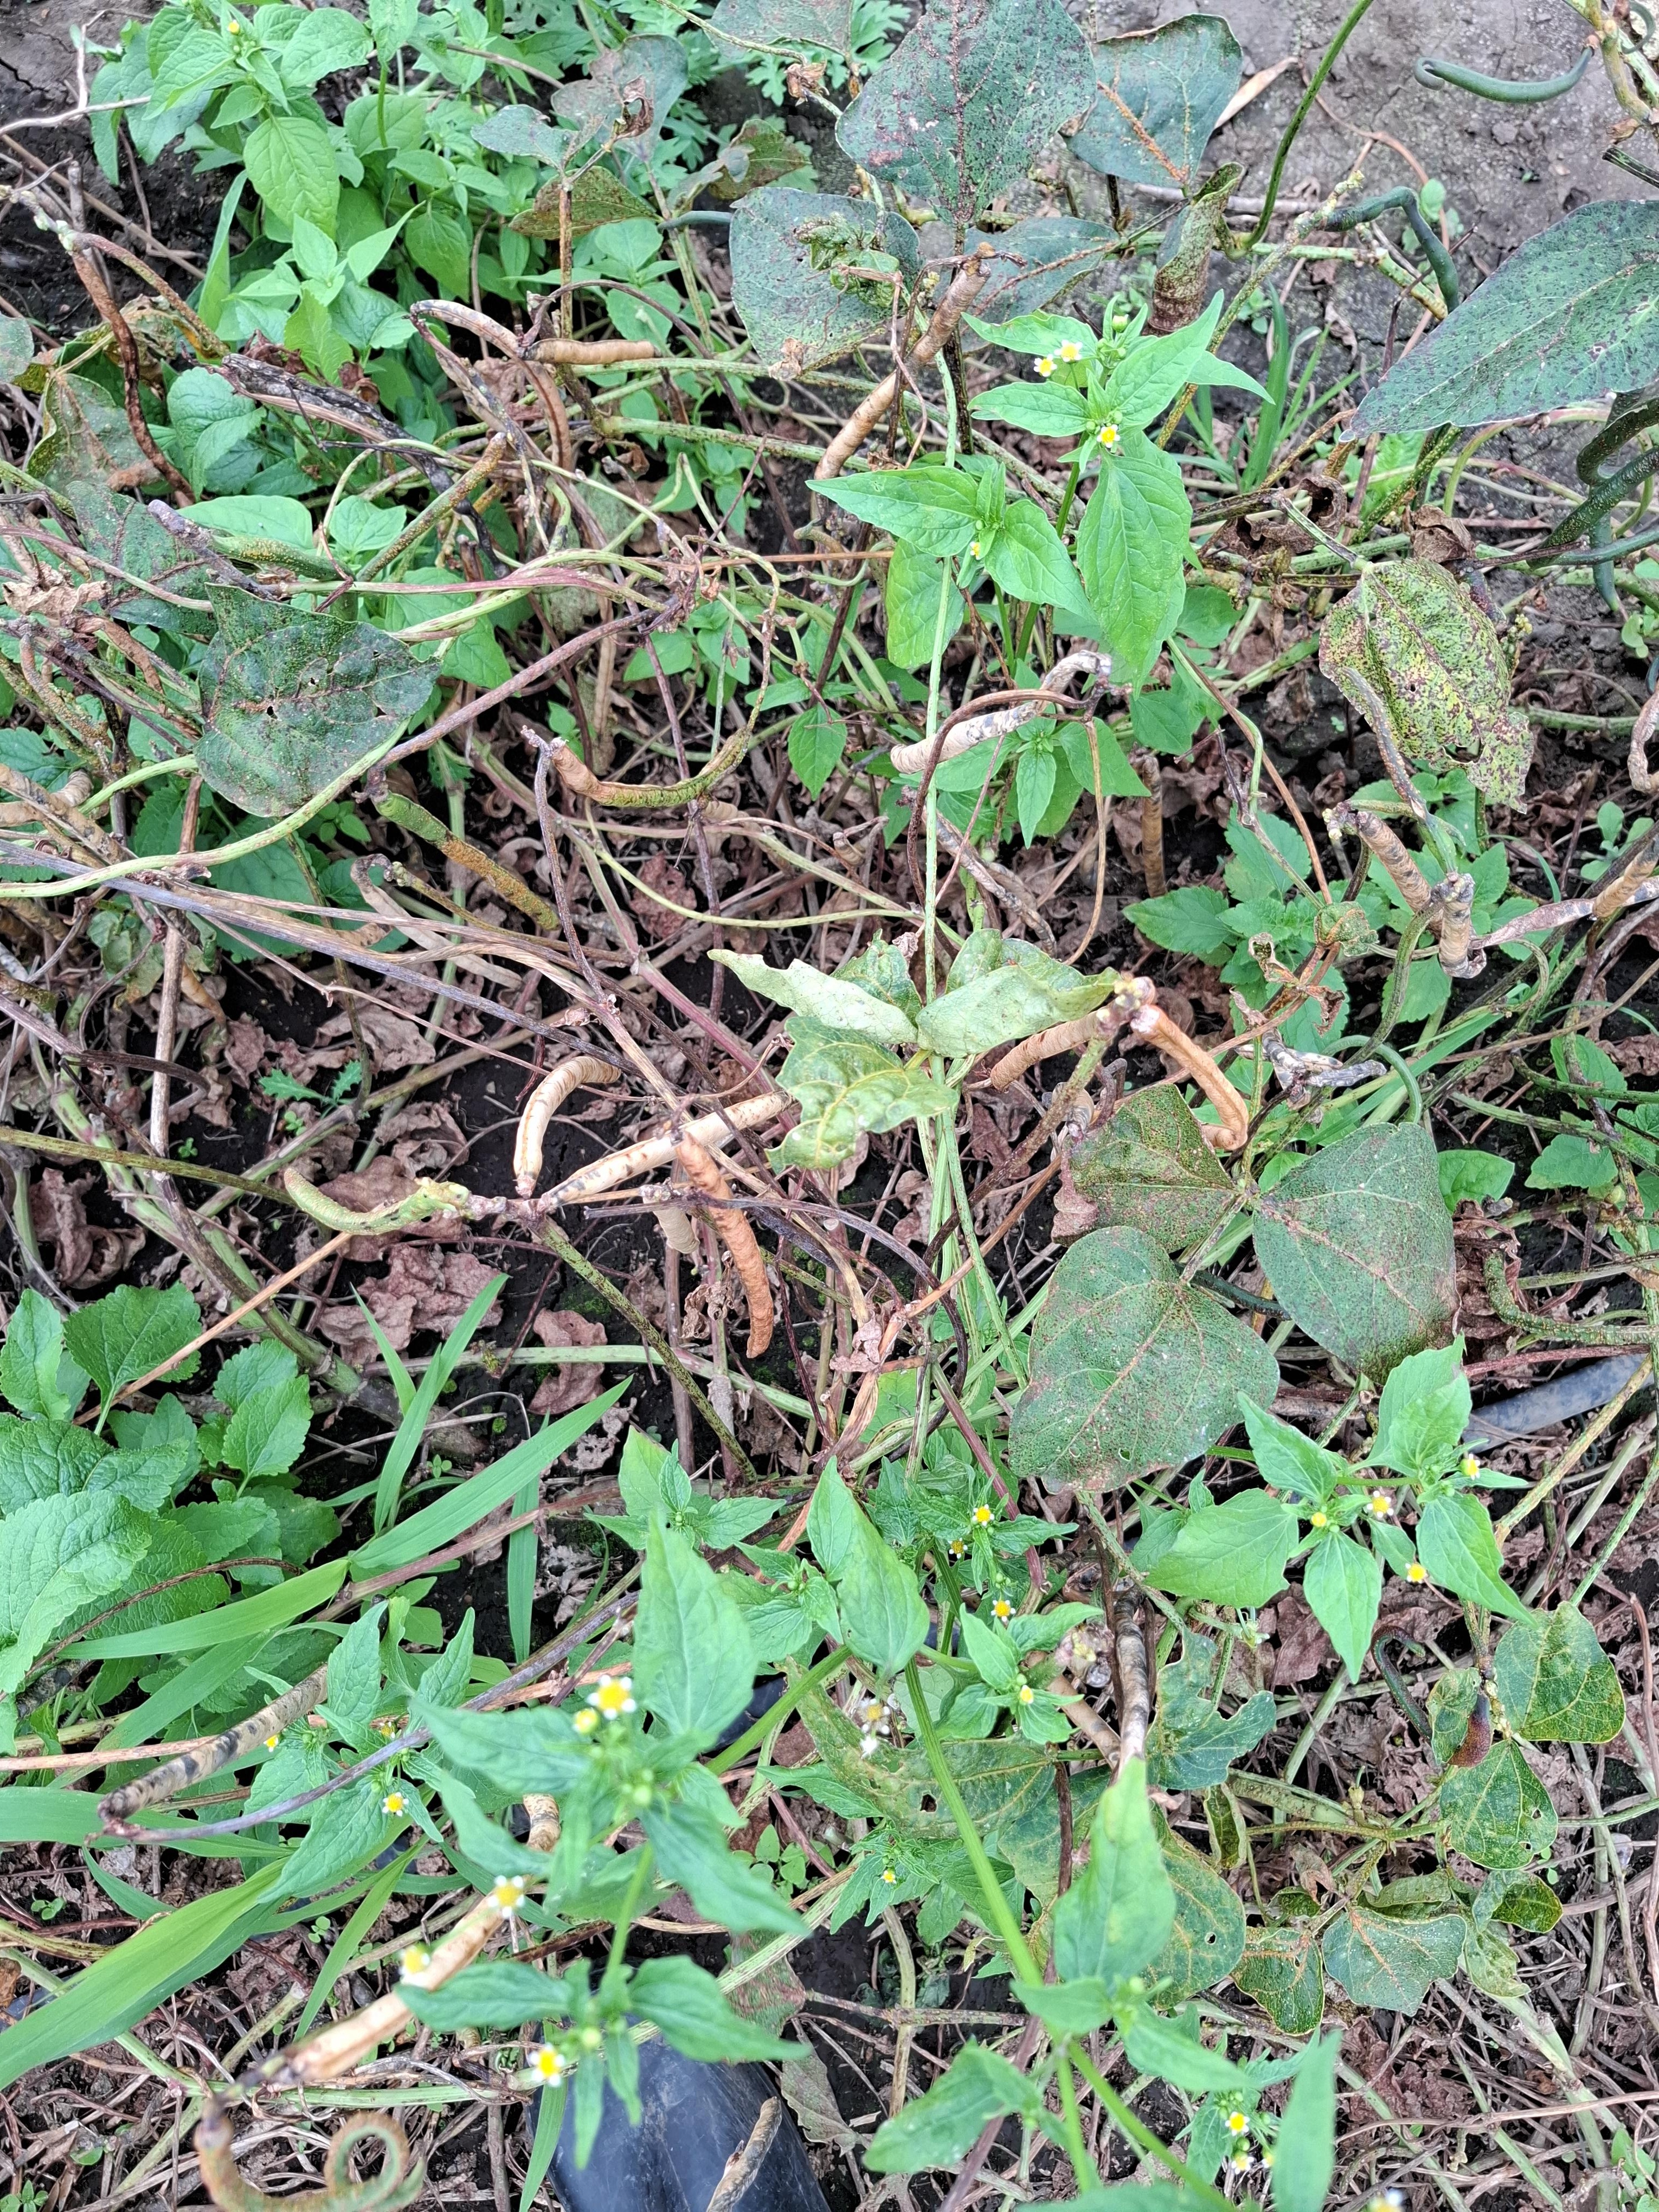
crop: cowpea
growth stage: development pod
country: Tanzania
